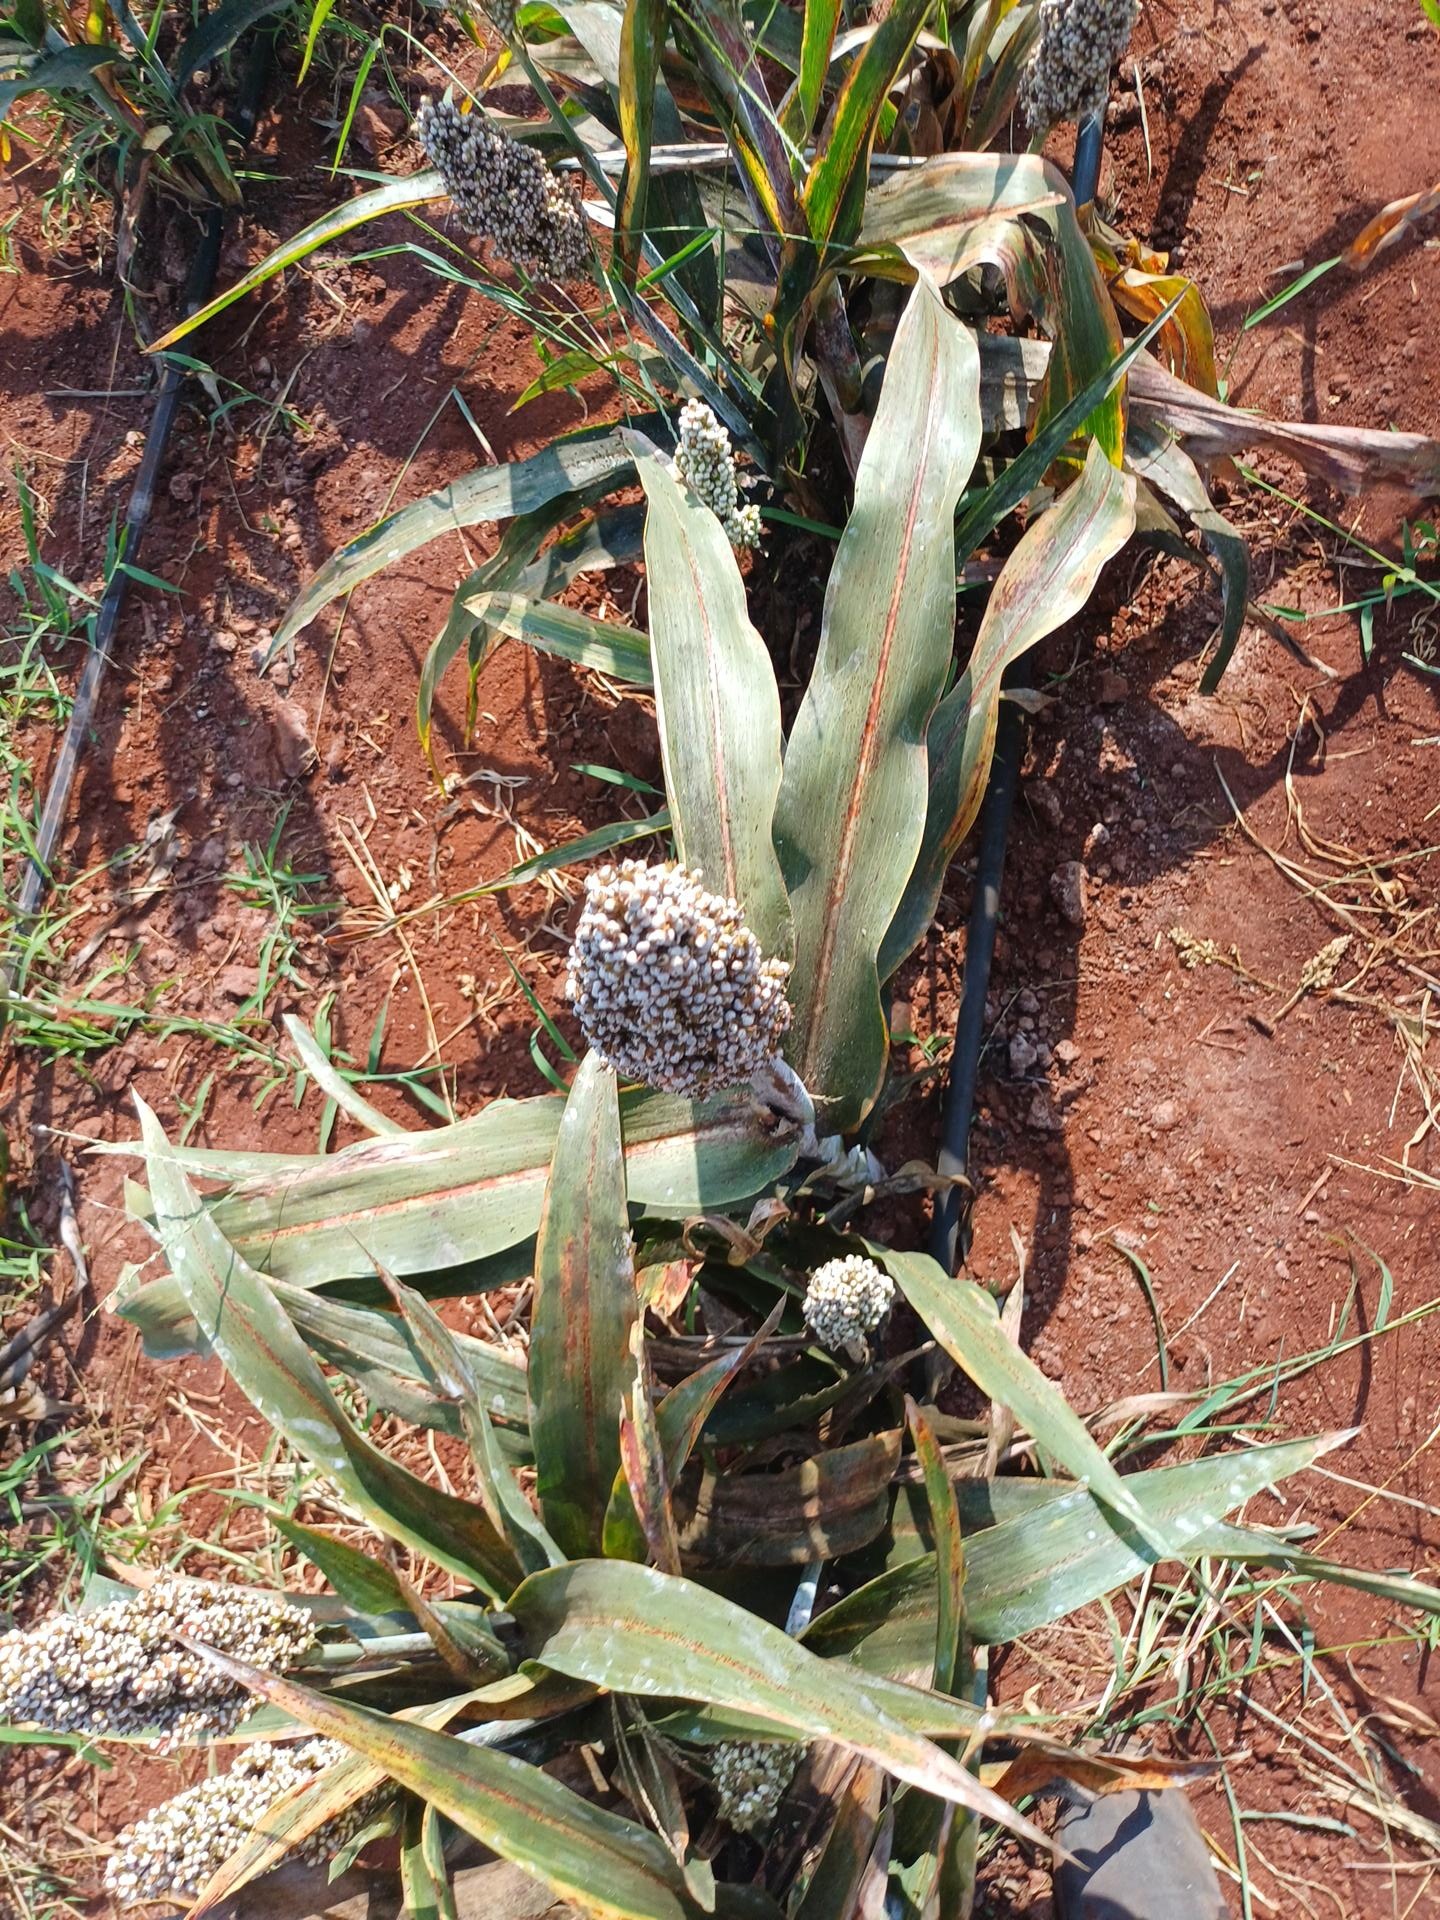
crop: sorghum
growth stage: maturity
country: Kenya
